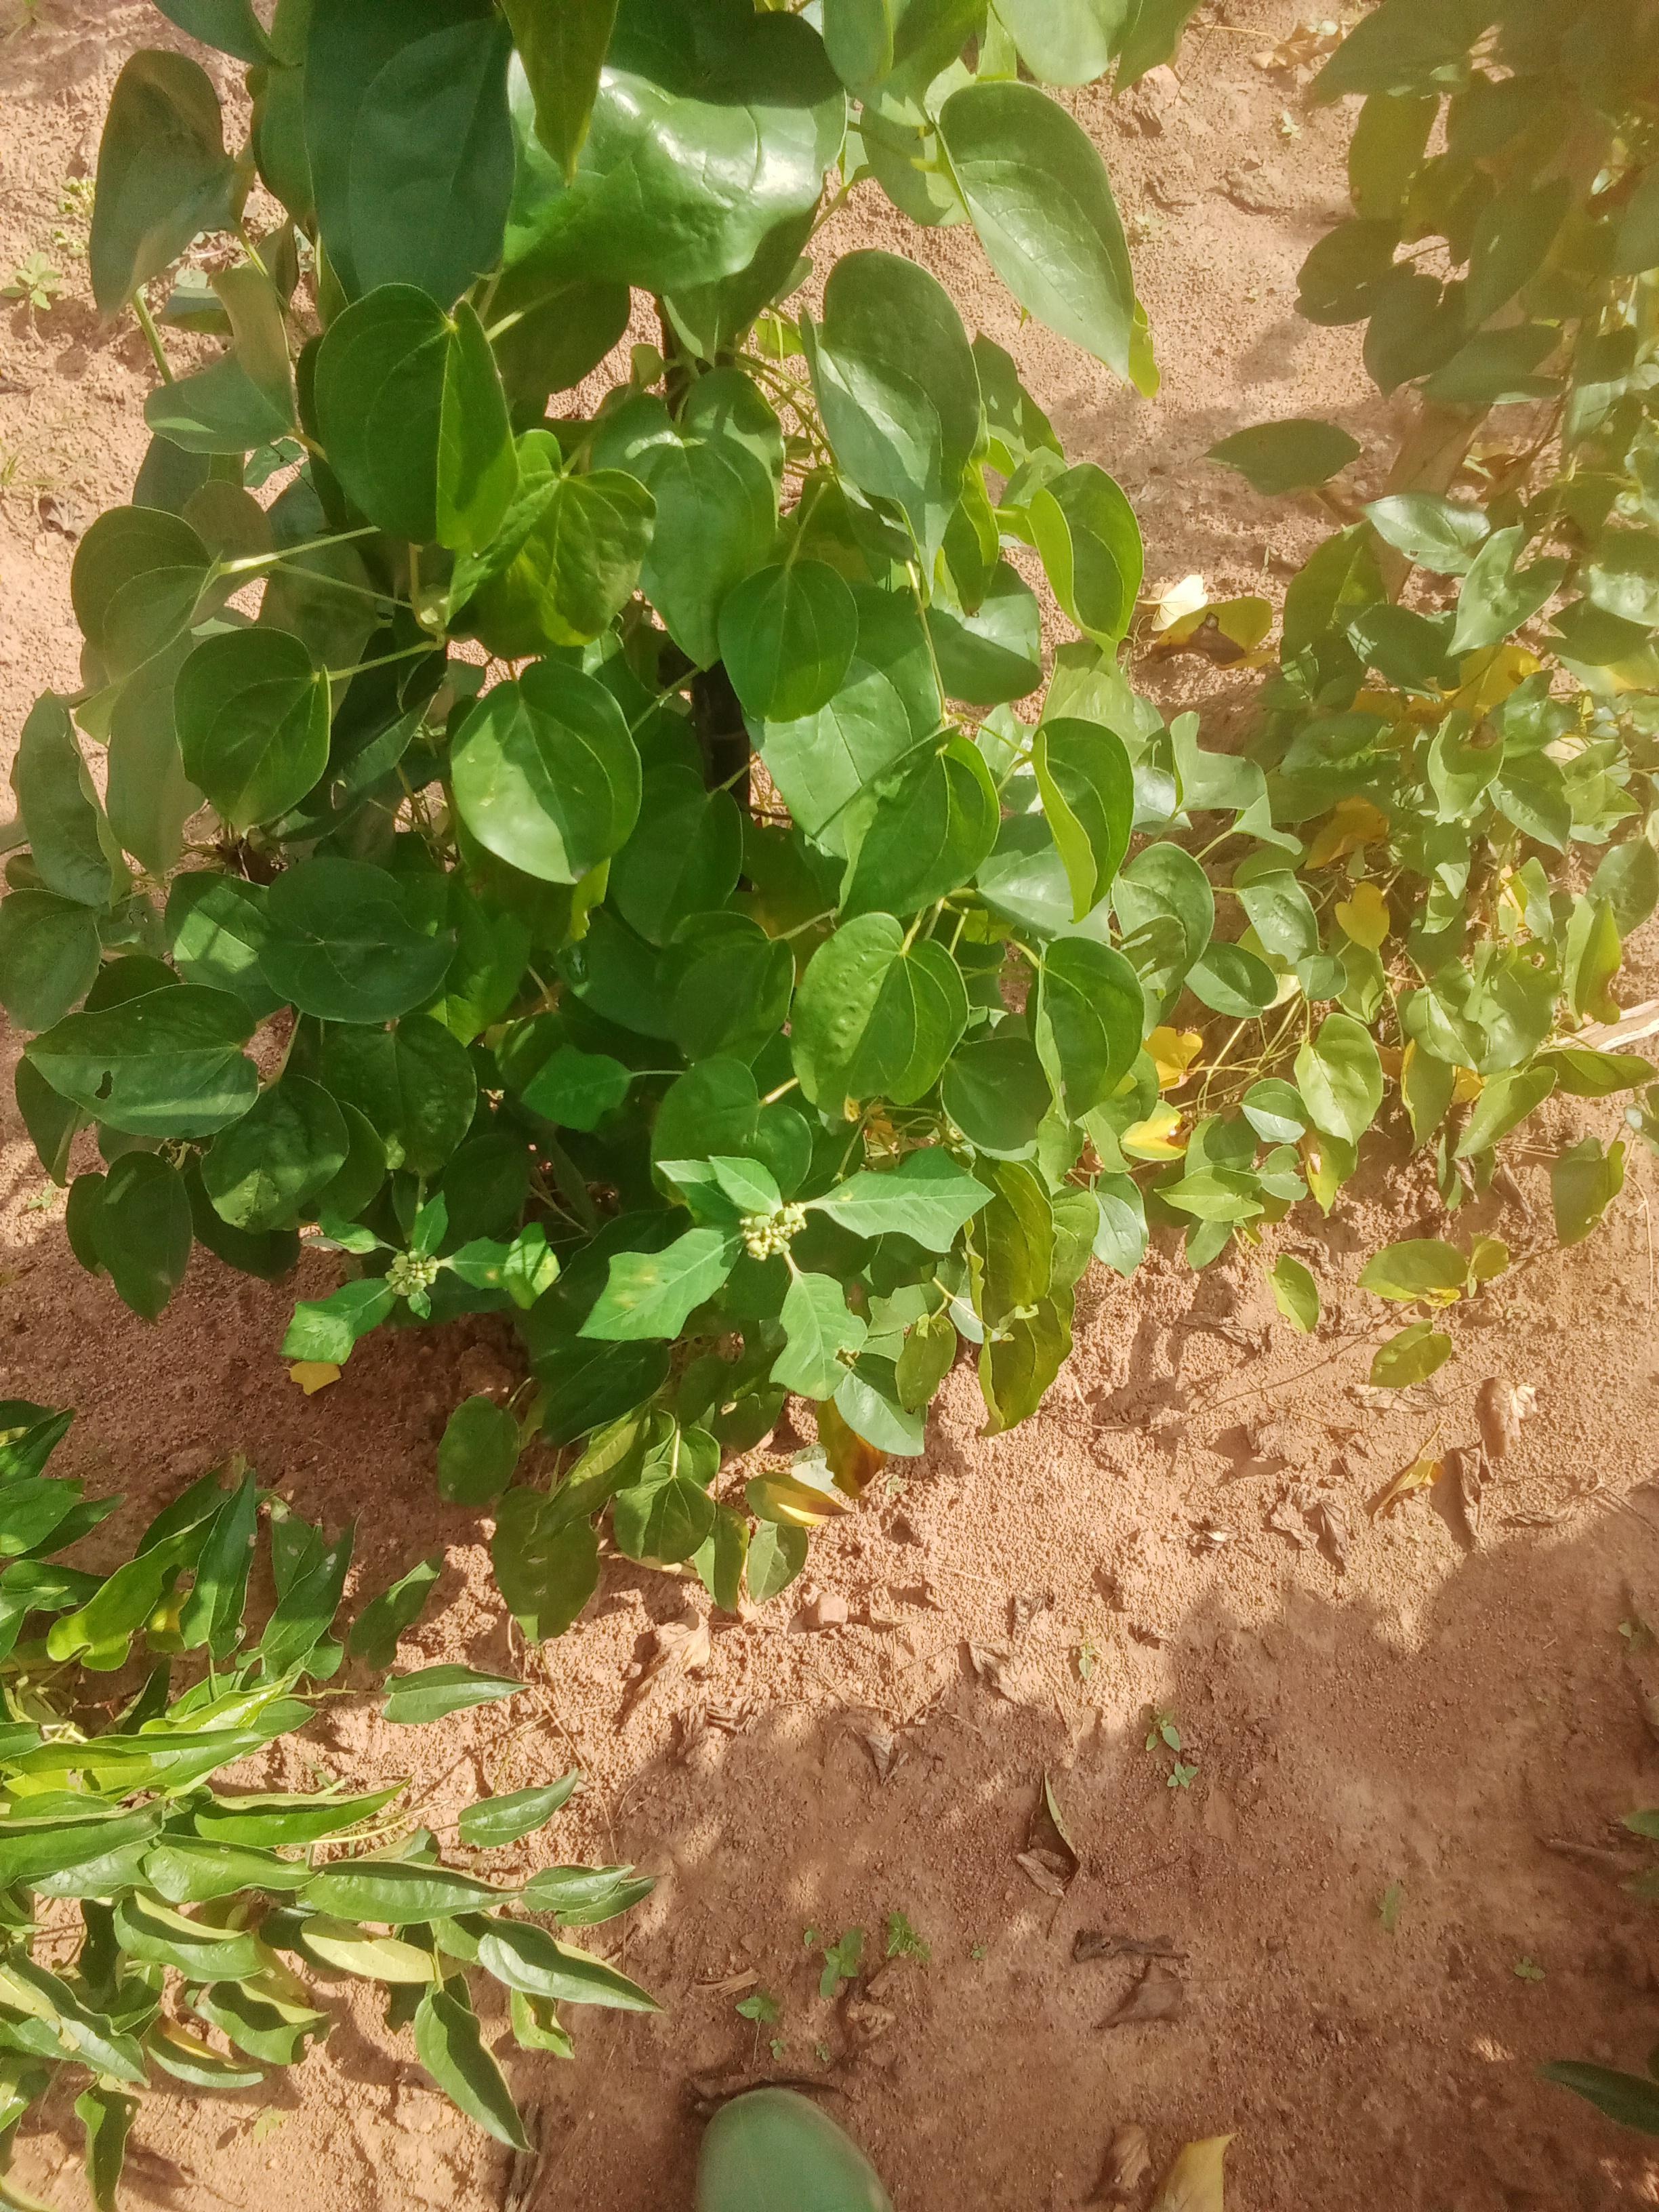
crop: yam
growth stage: vegetative
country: Nigeria
